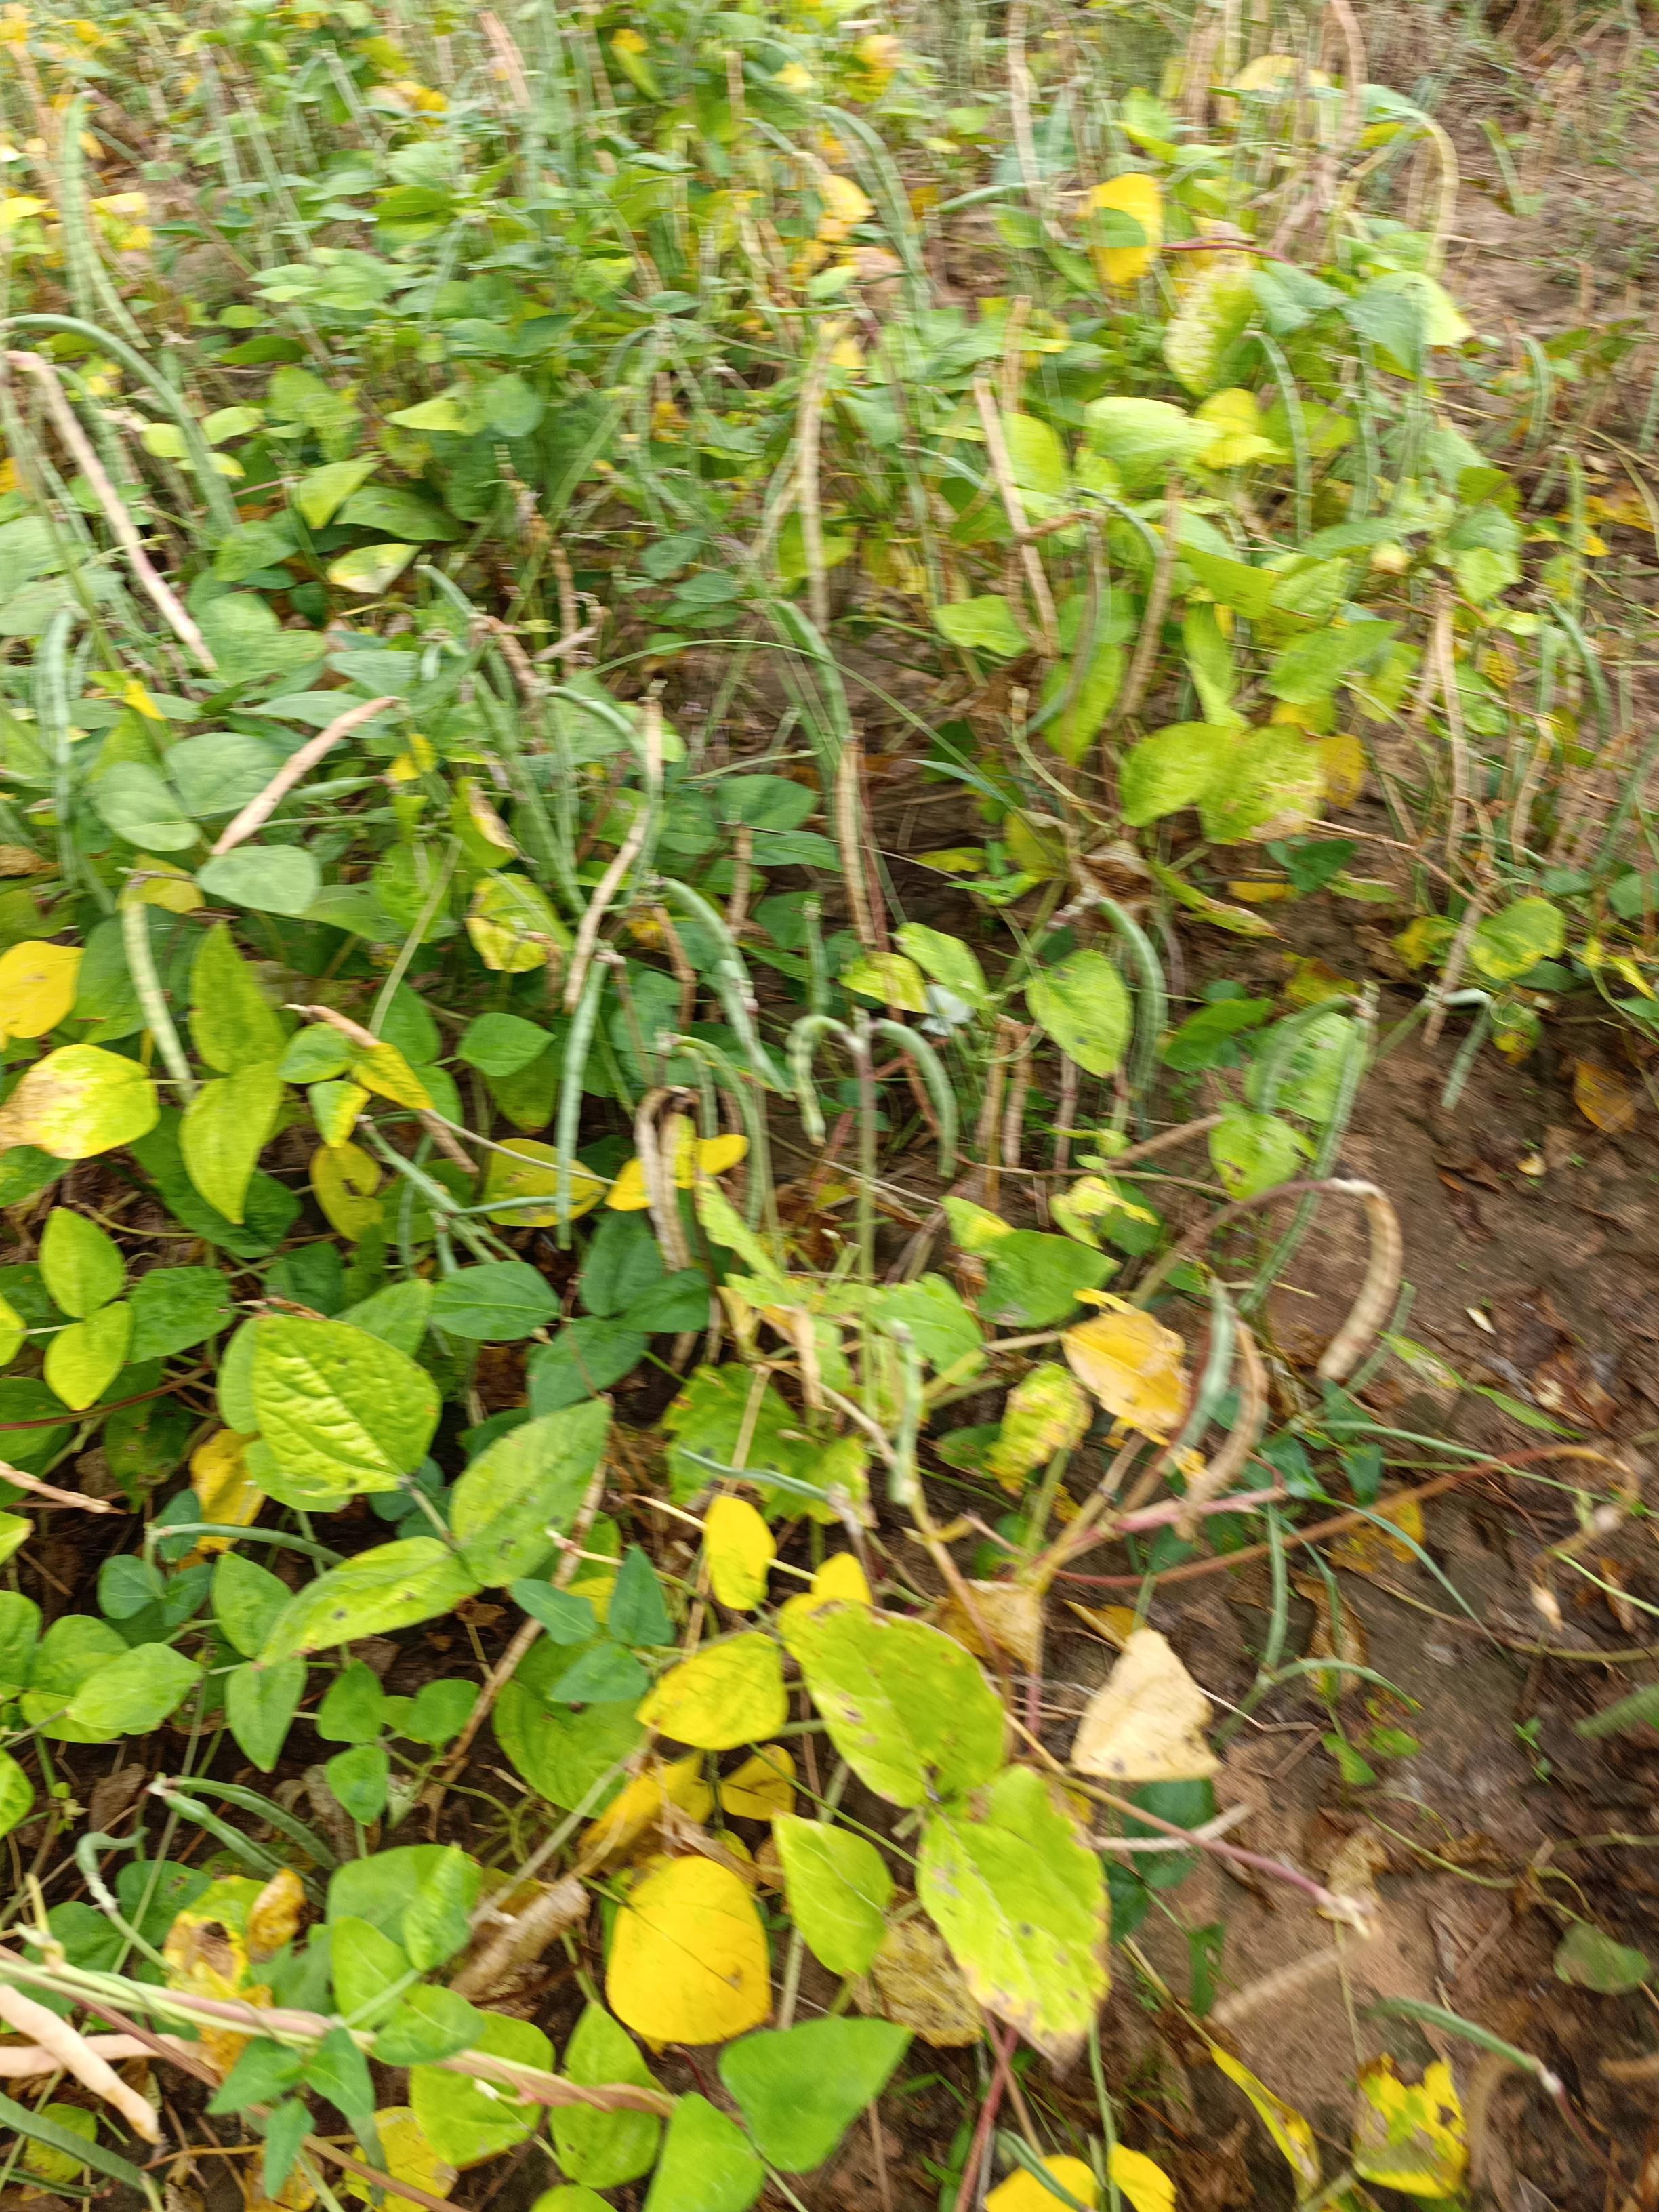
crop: cowpea
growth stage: maturity
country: Nigeria
